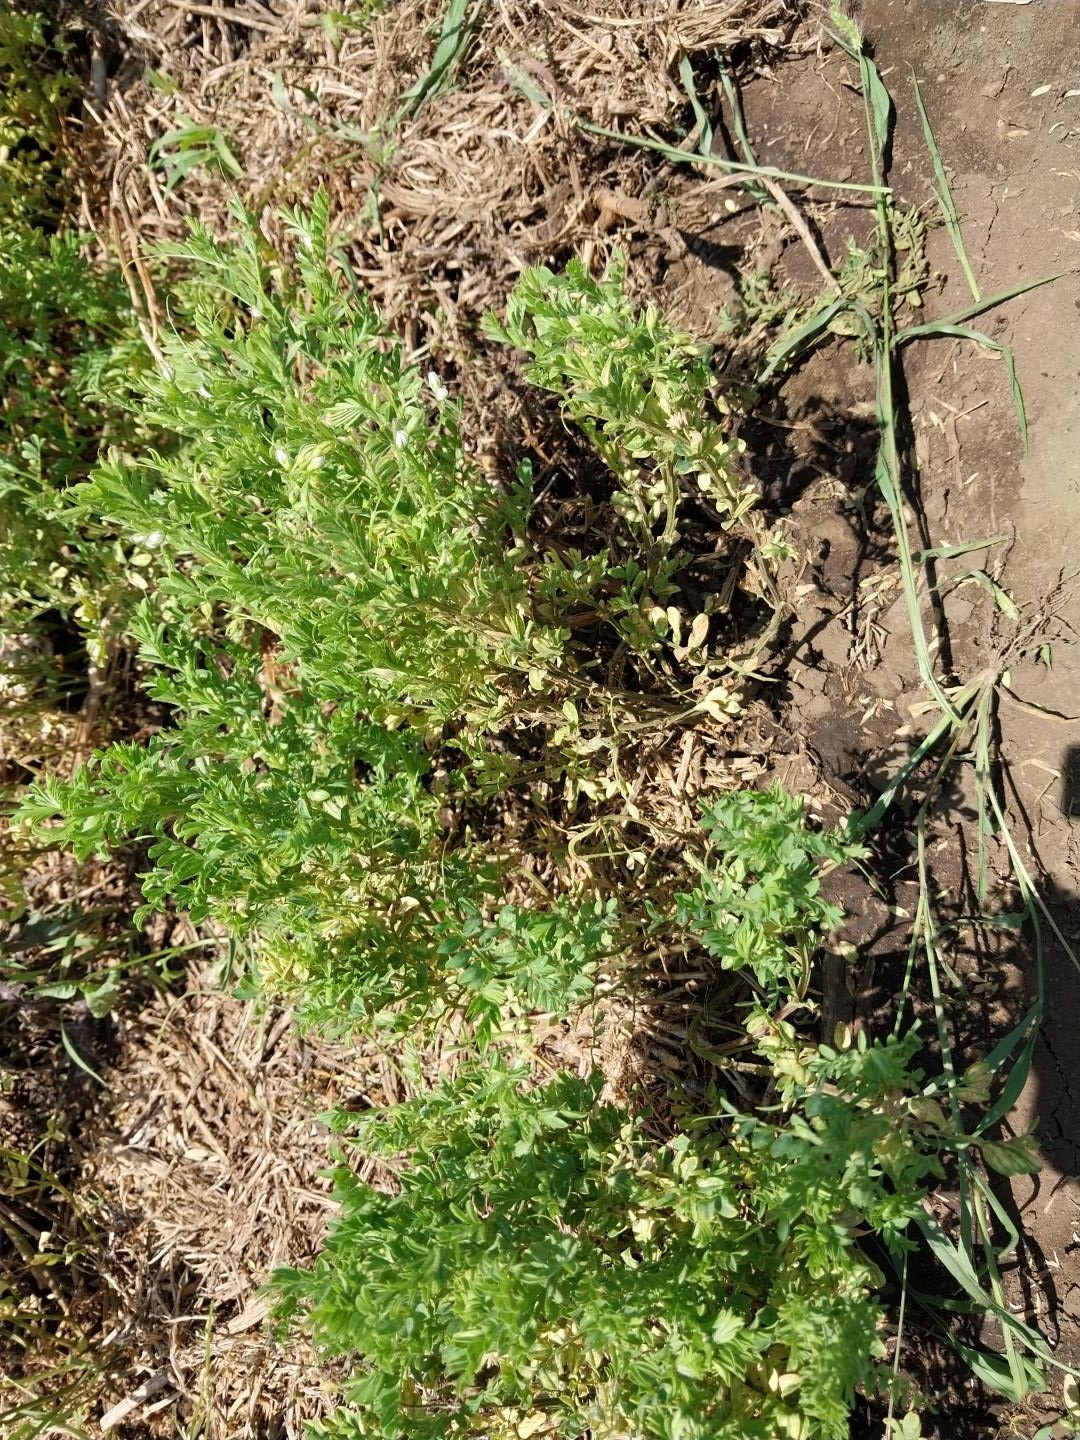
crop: lentil
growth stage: flowering
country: Tanzania
